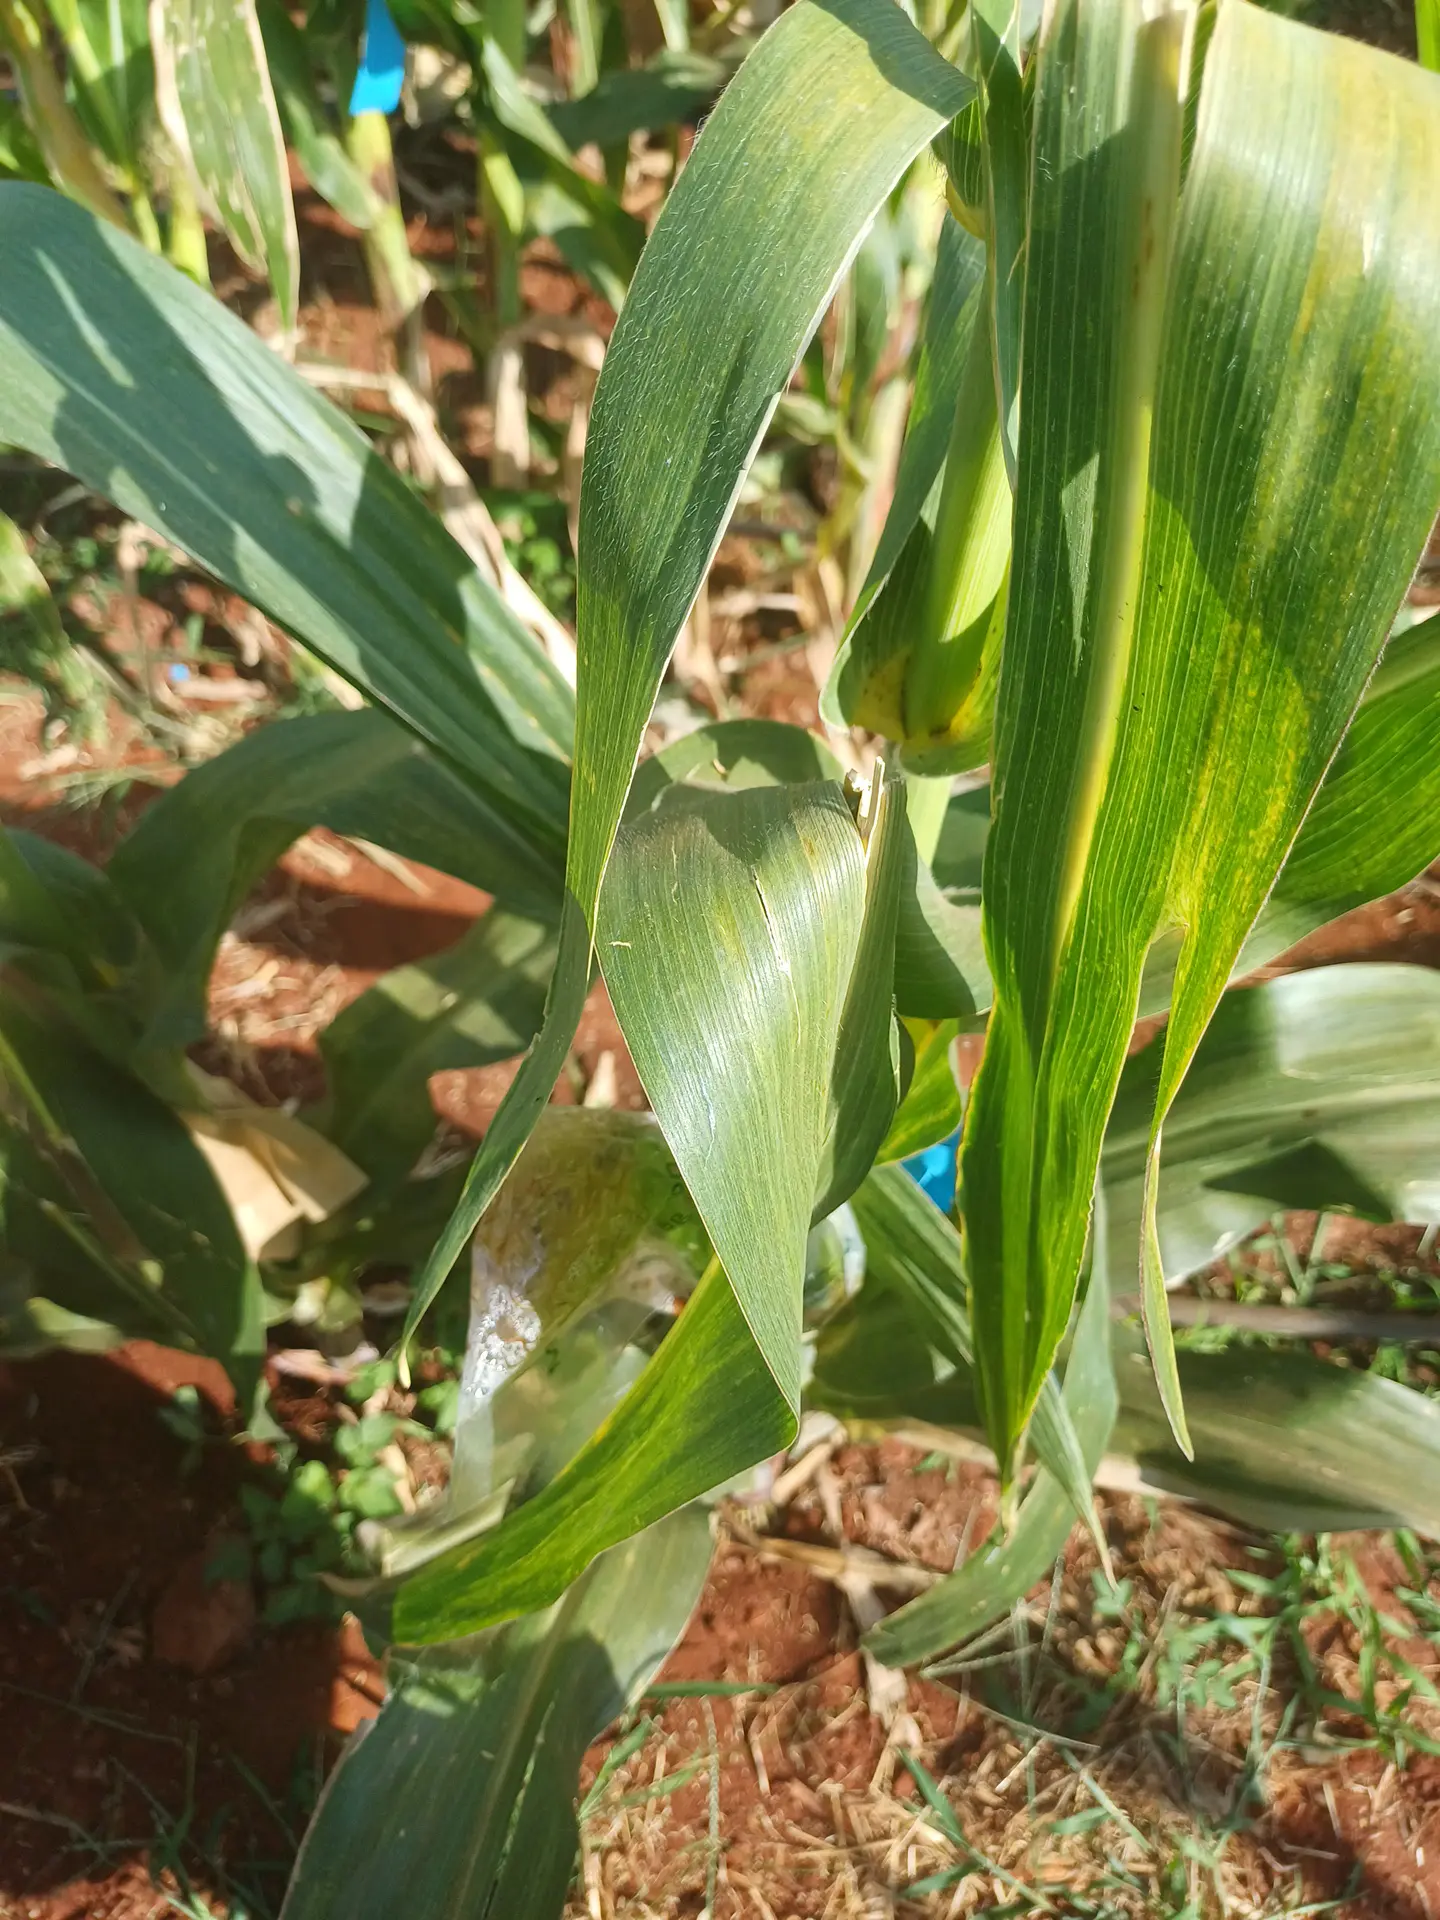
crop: maize
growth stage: flowering
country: Kenya
